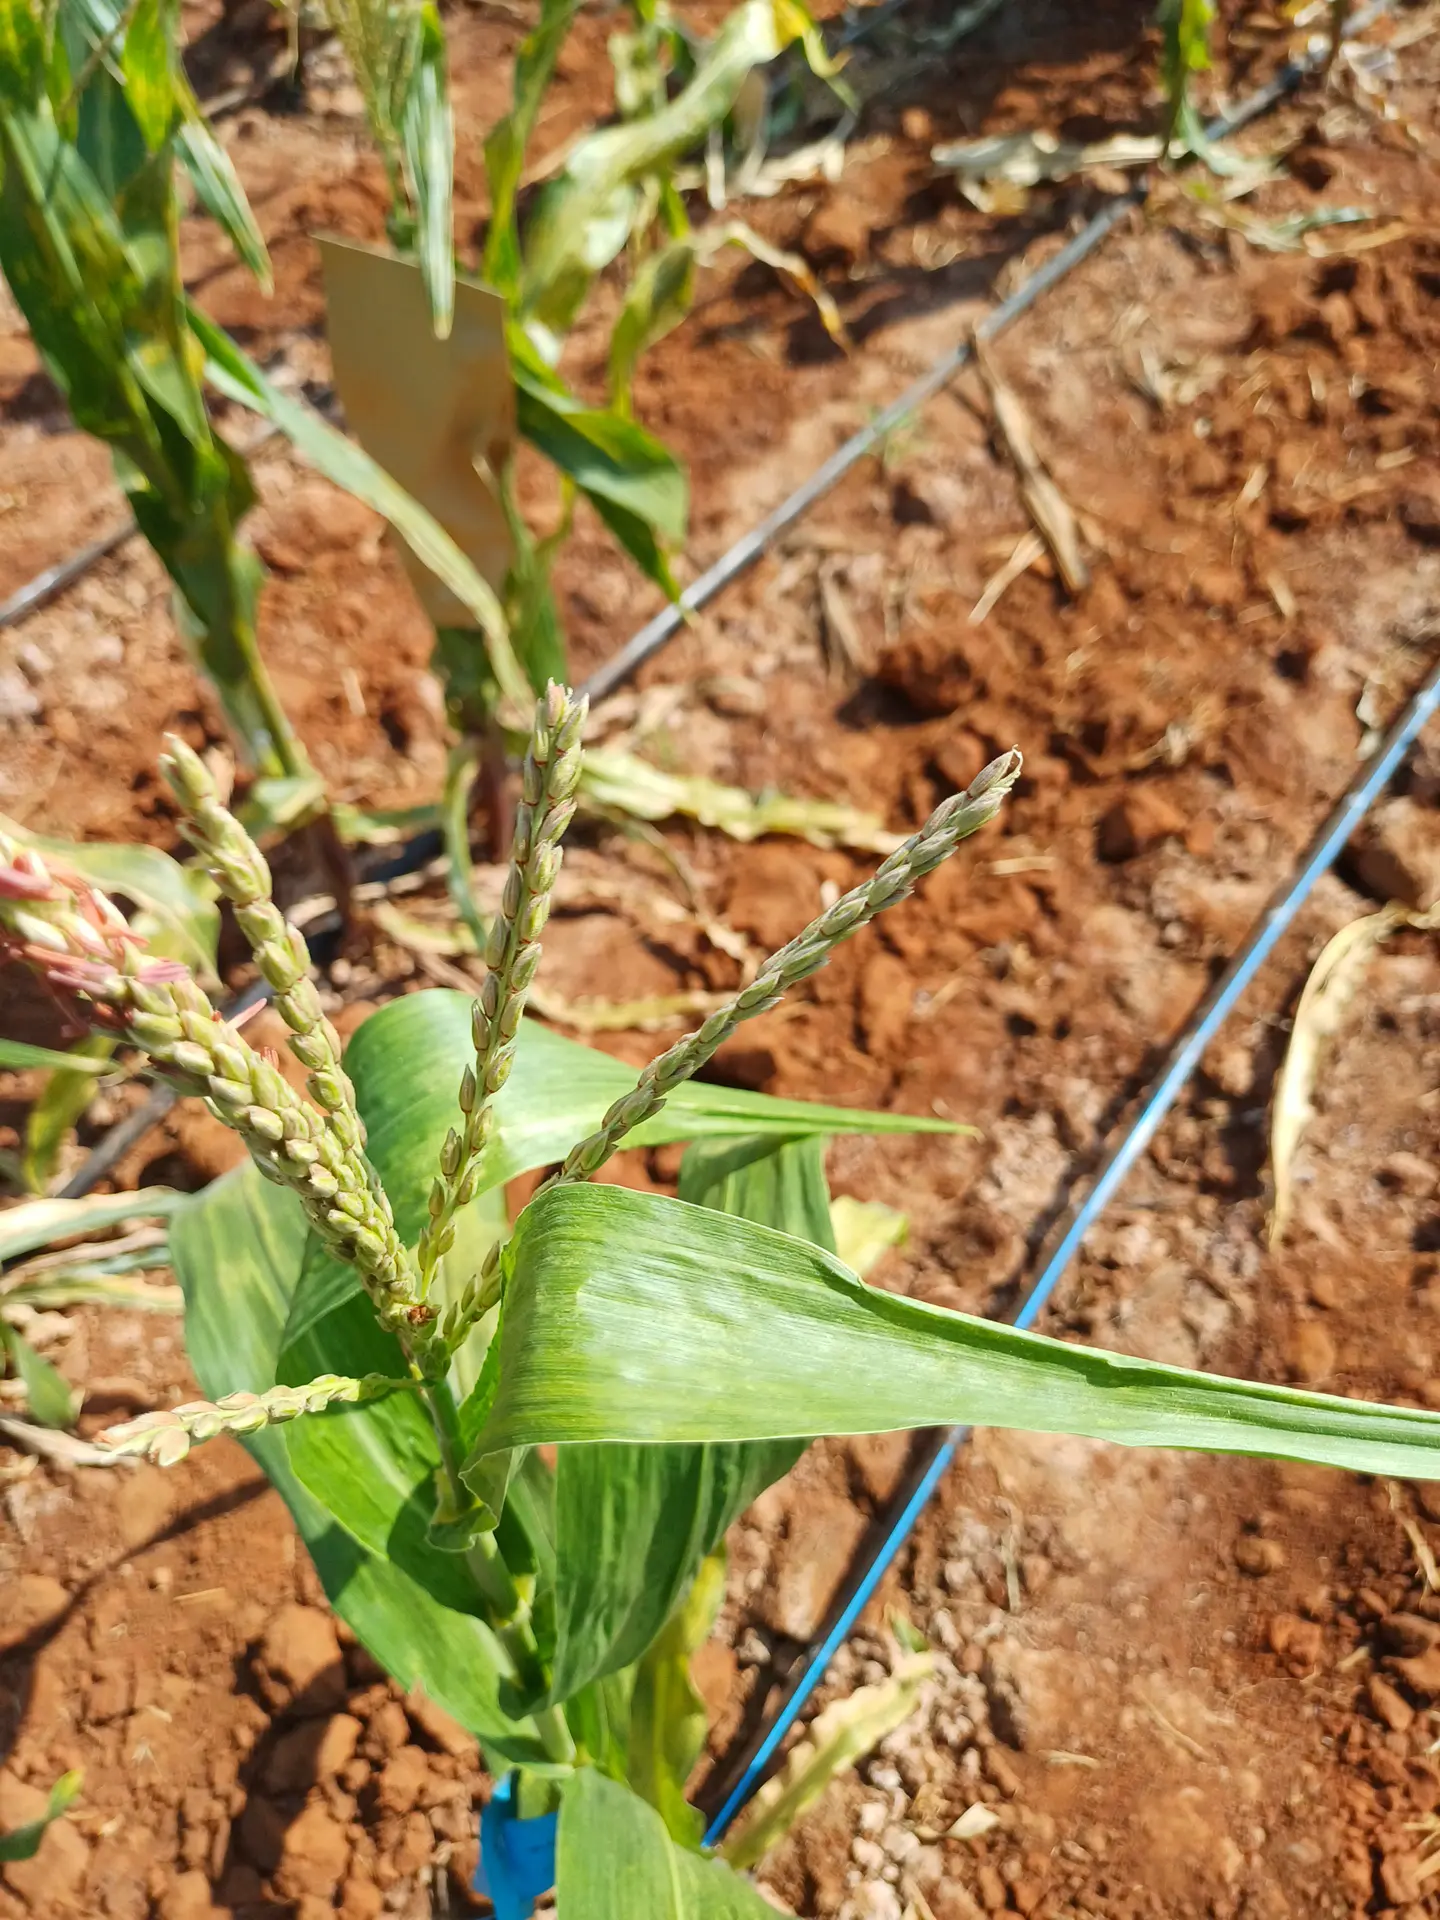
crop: maize
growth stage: flowering
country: Kenya
